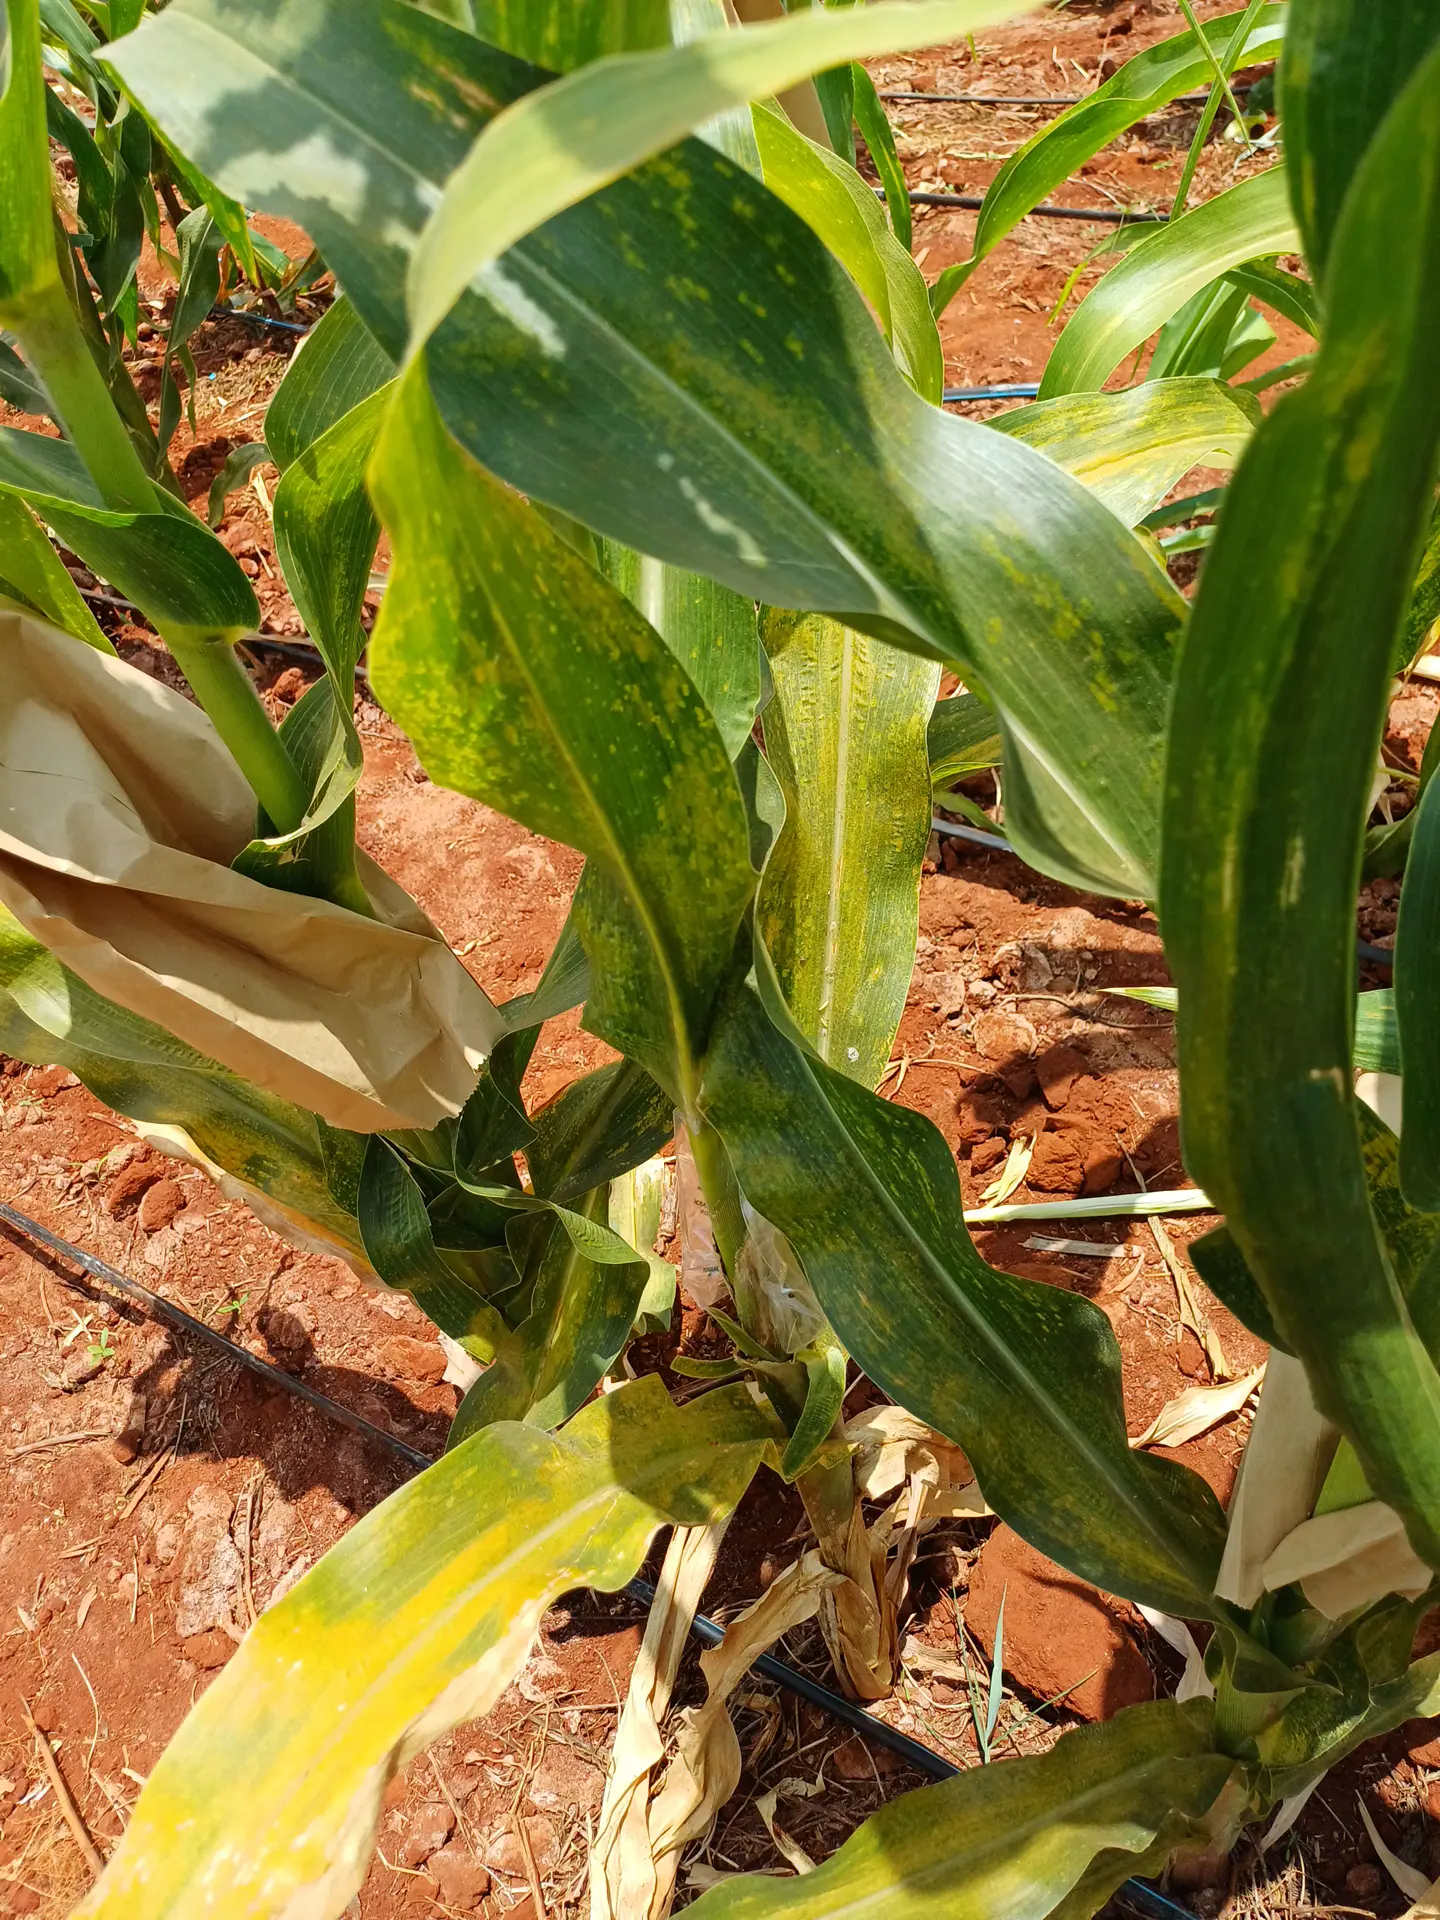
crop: maize
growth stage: flowering
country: Kenya
